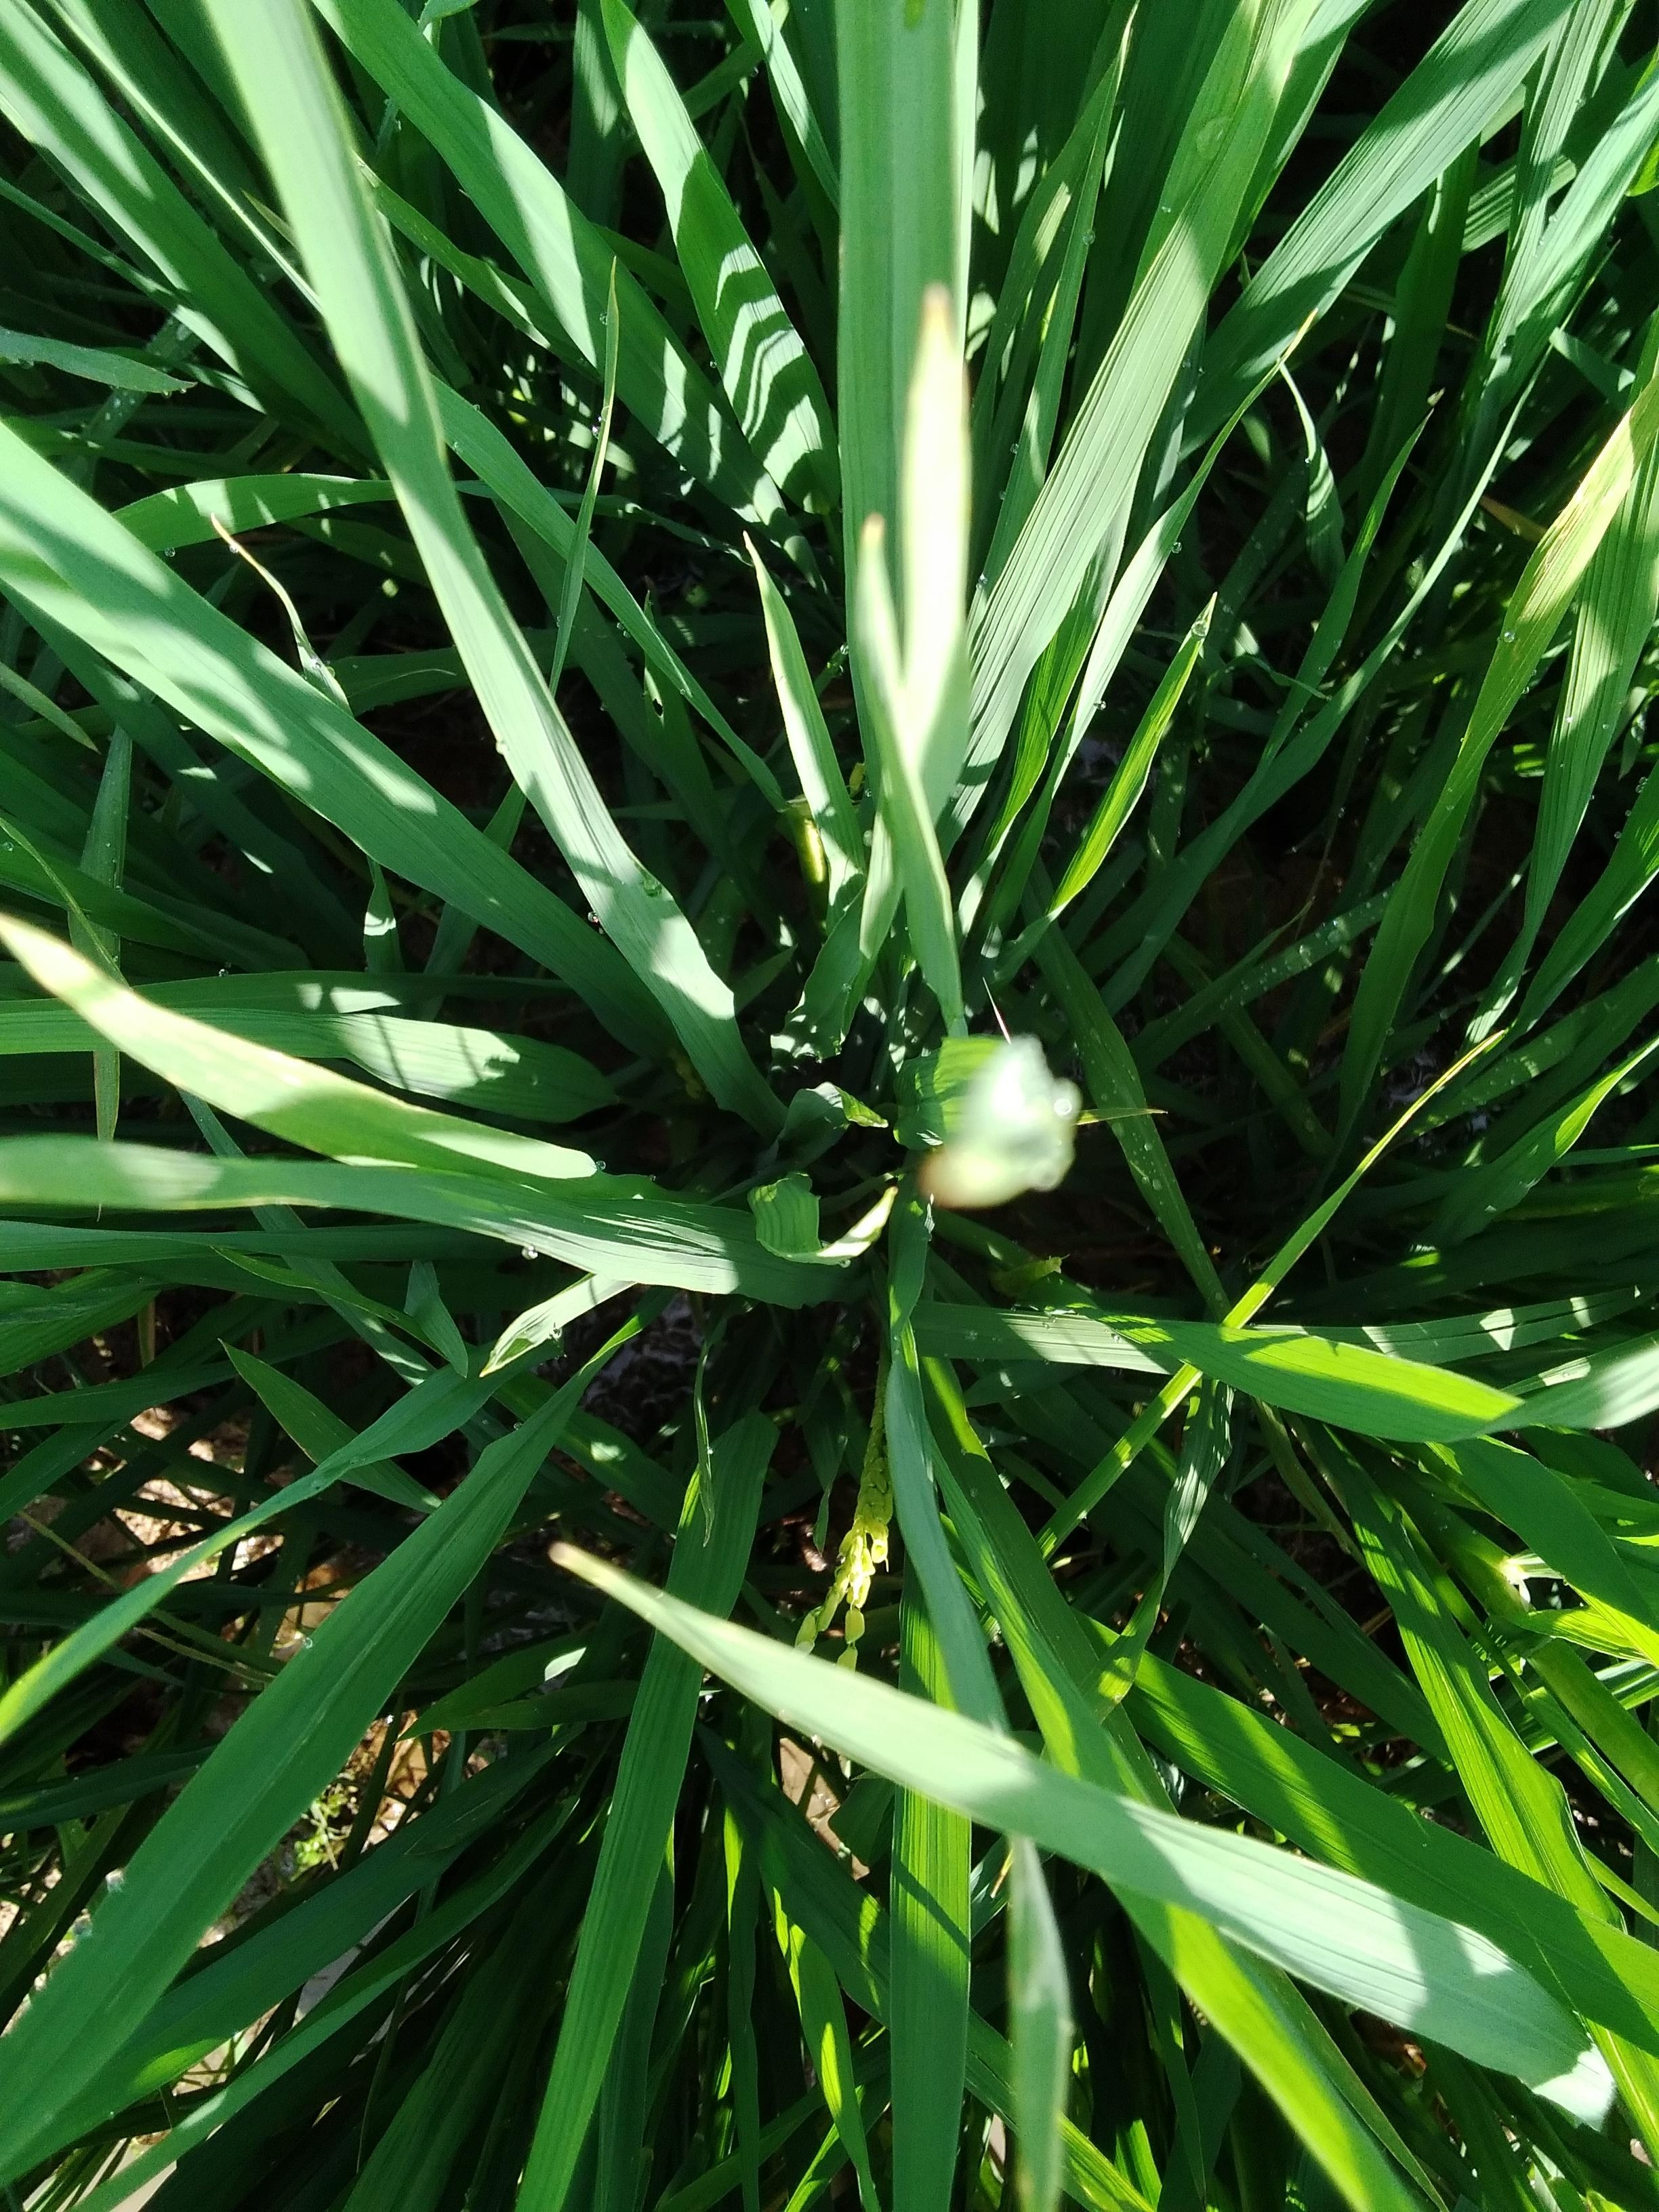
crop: rice
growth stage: heading
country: Nigeria
